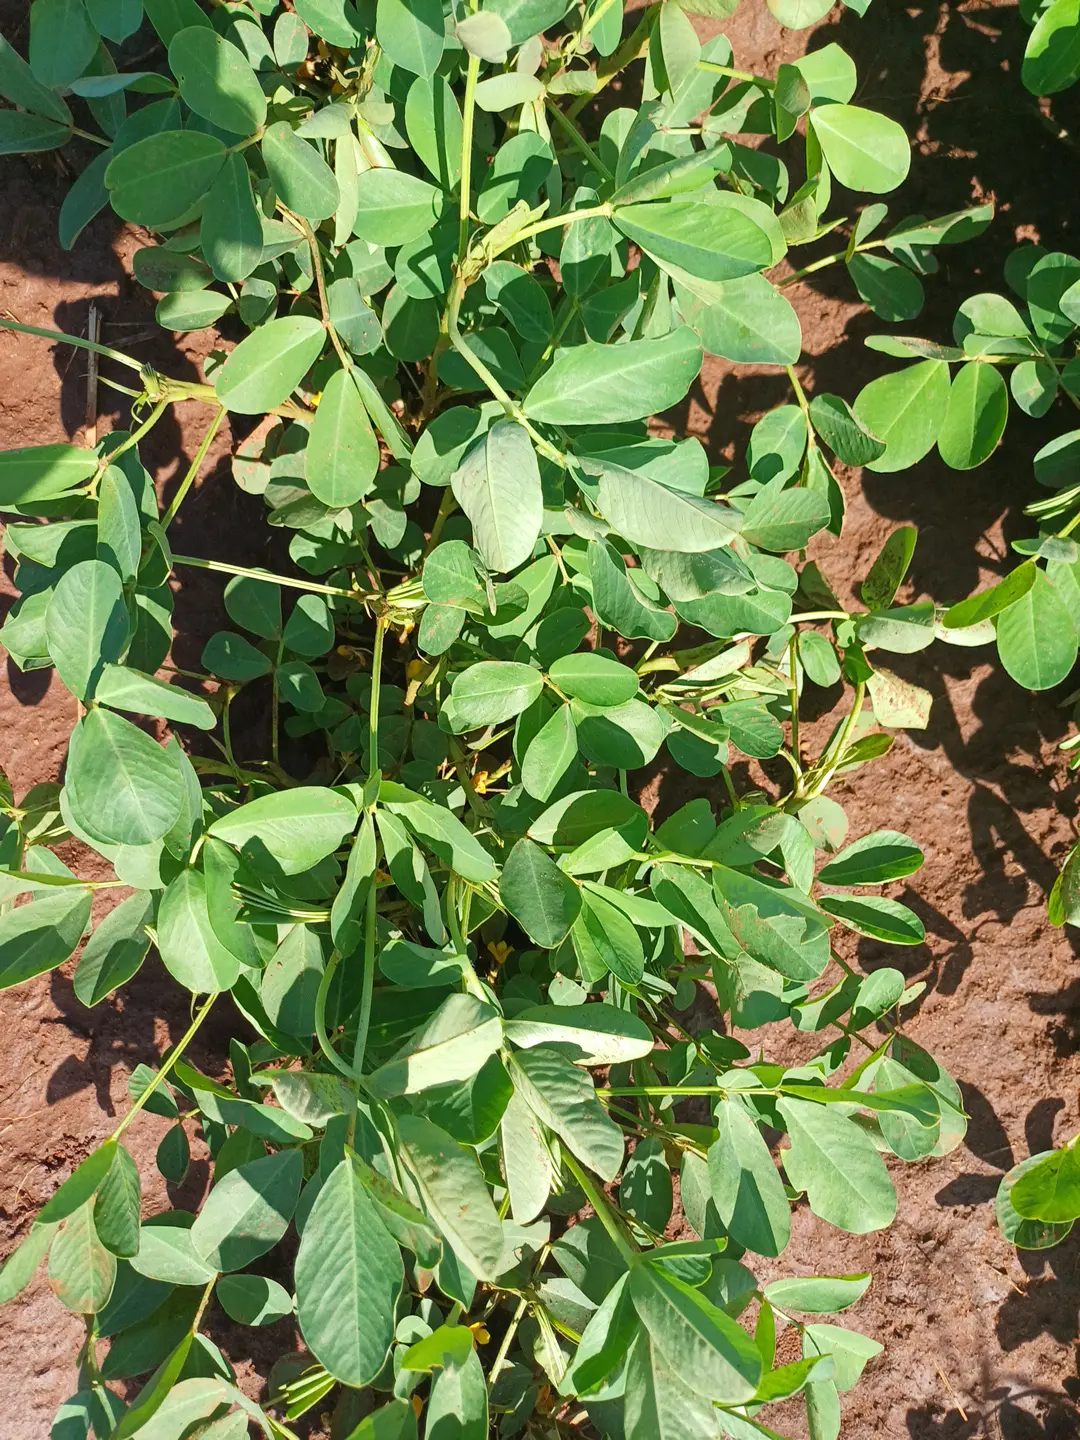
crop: groundnut
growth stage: flowering
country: Kenya
